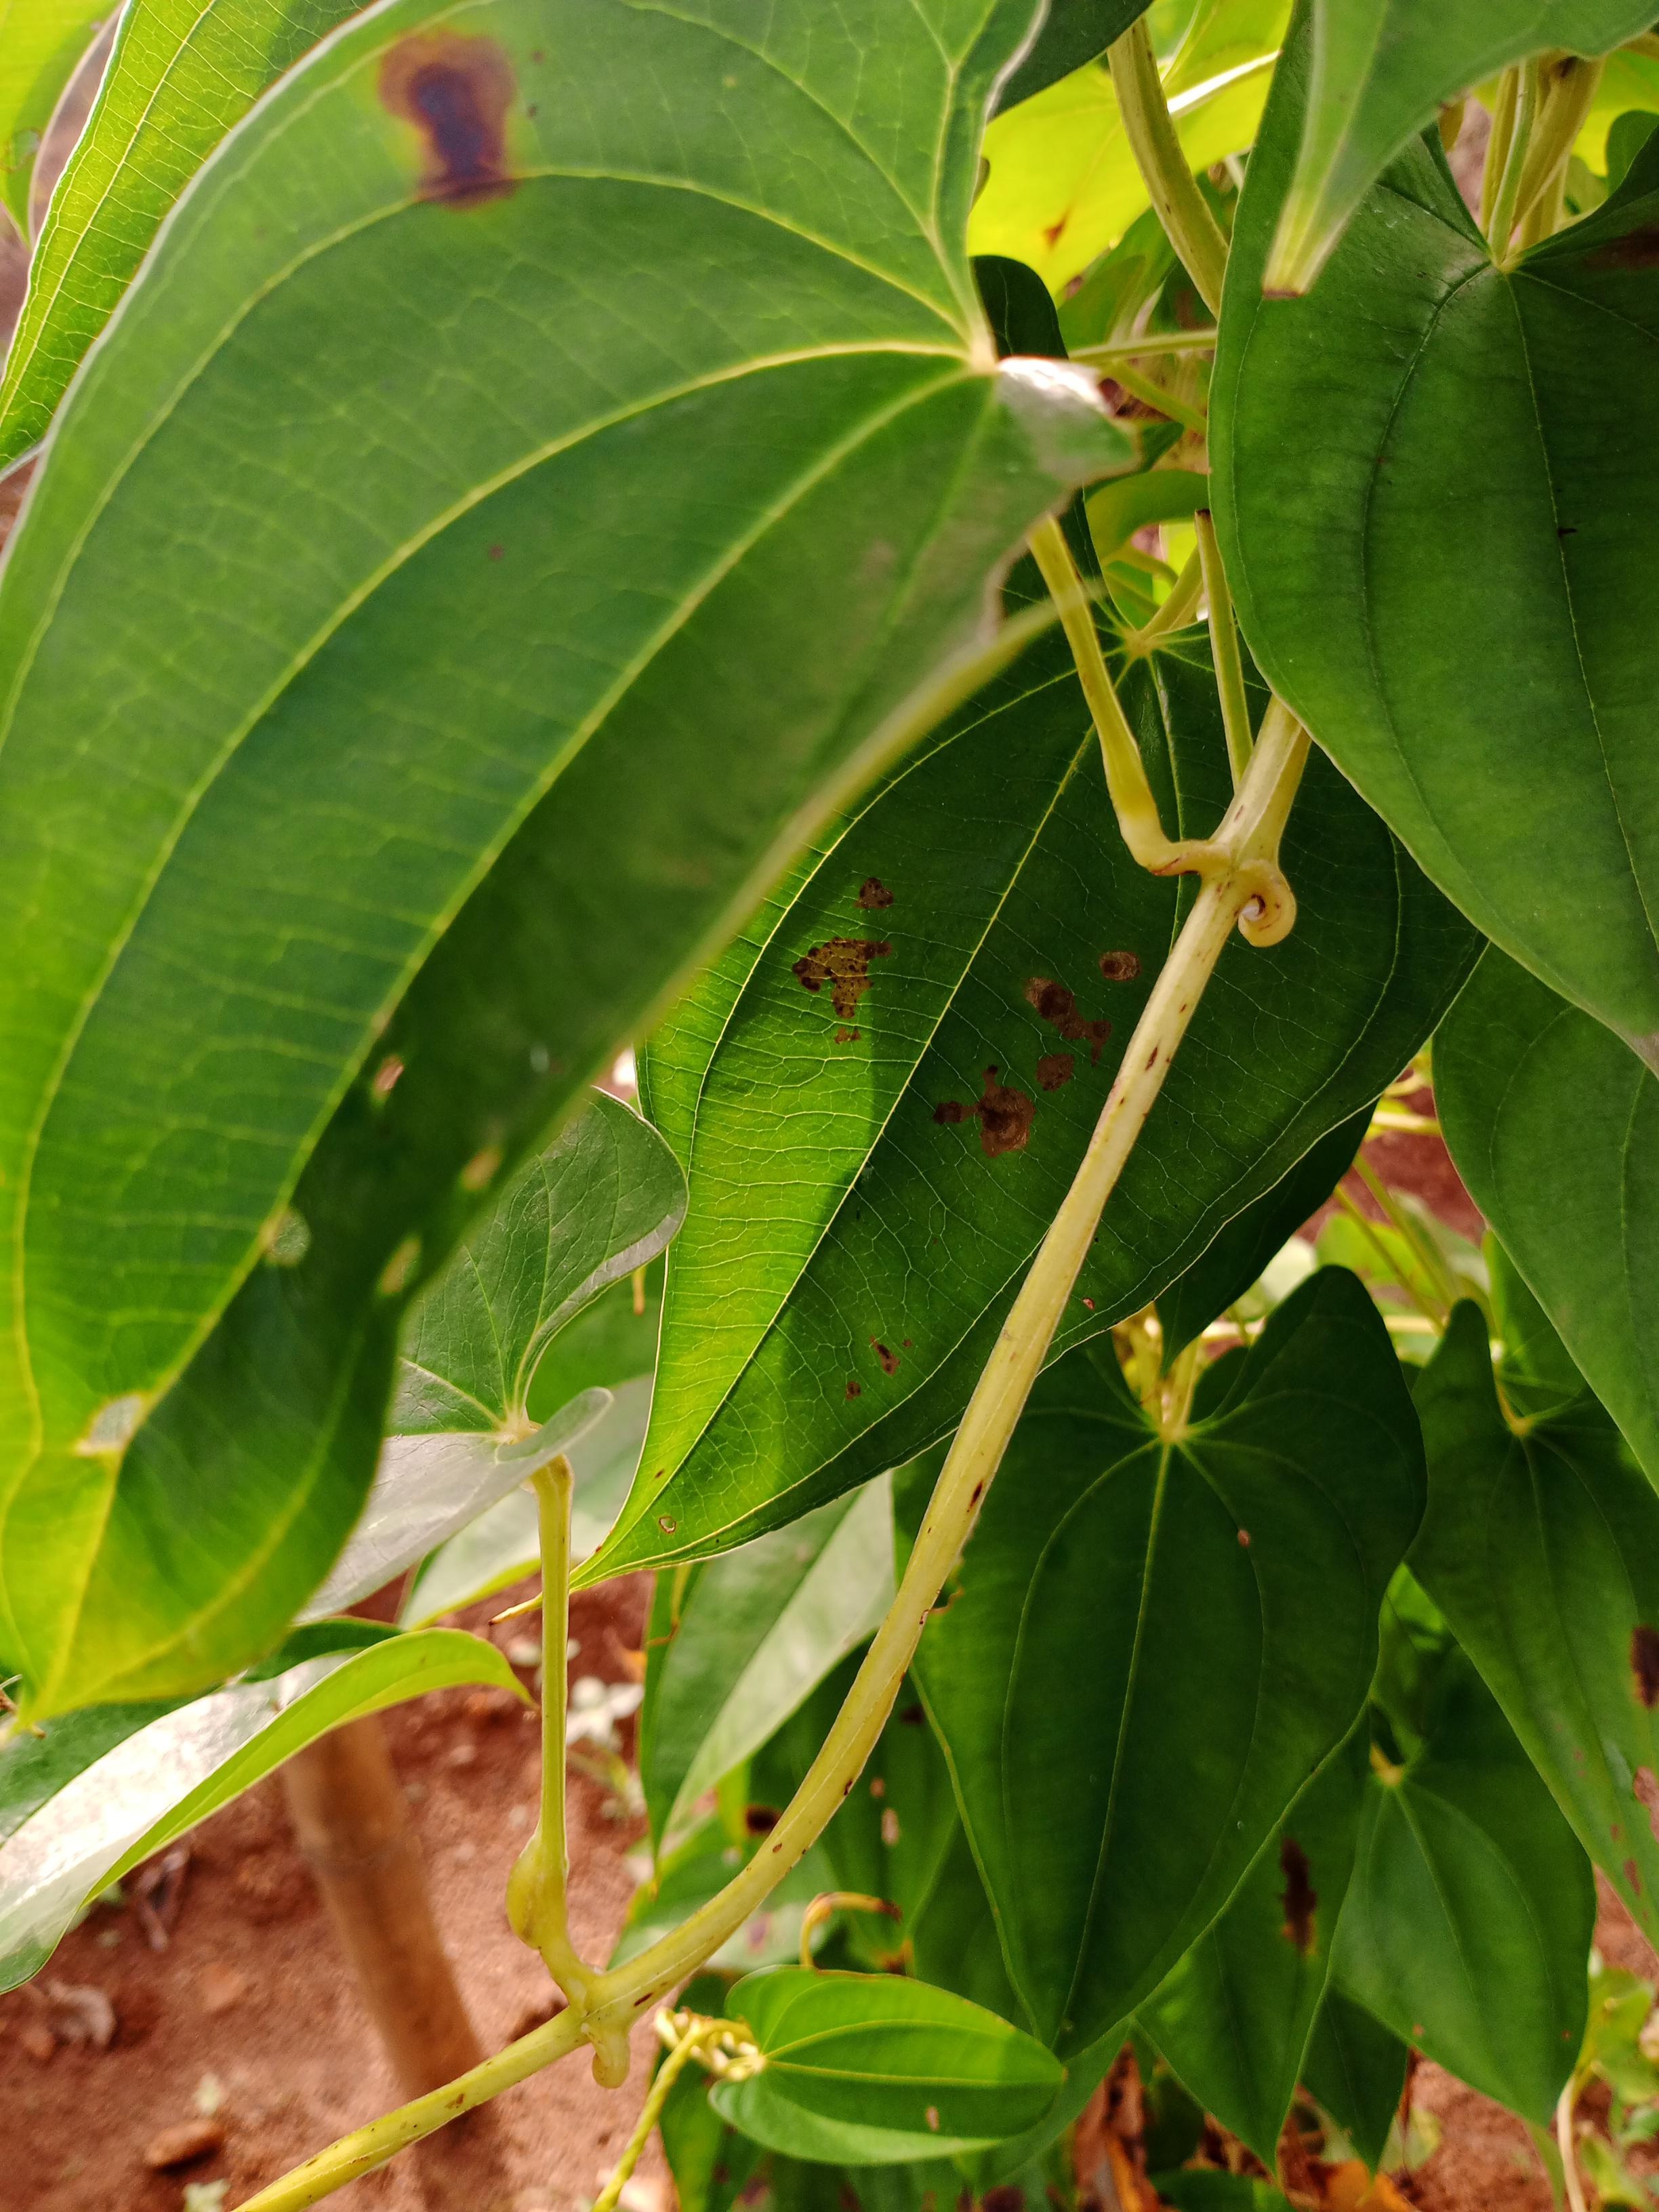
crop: yam
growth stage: vegetative
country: Nigeria
